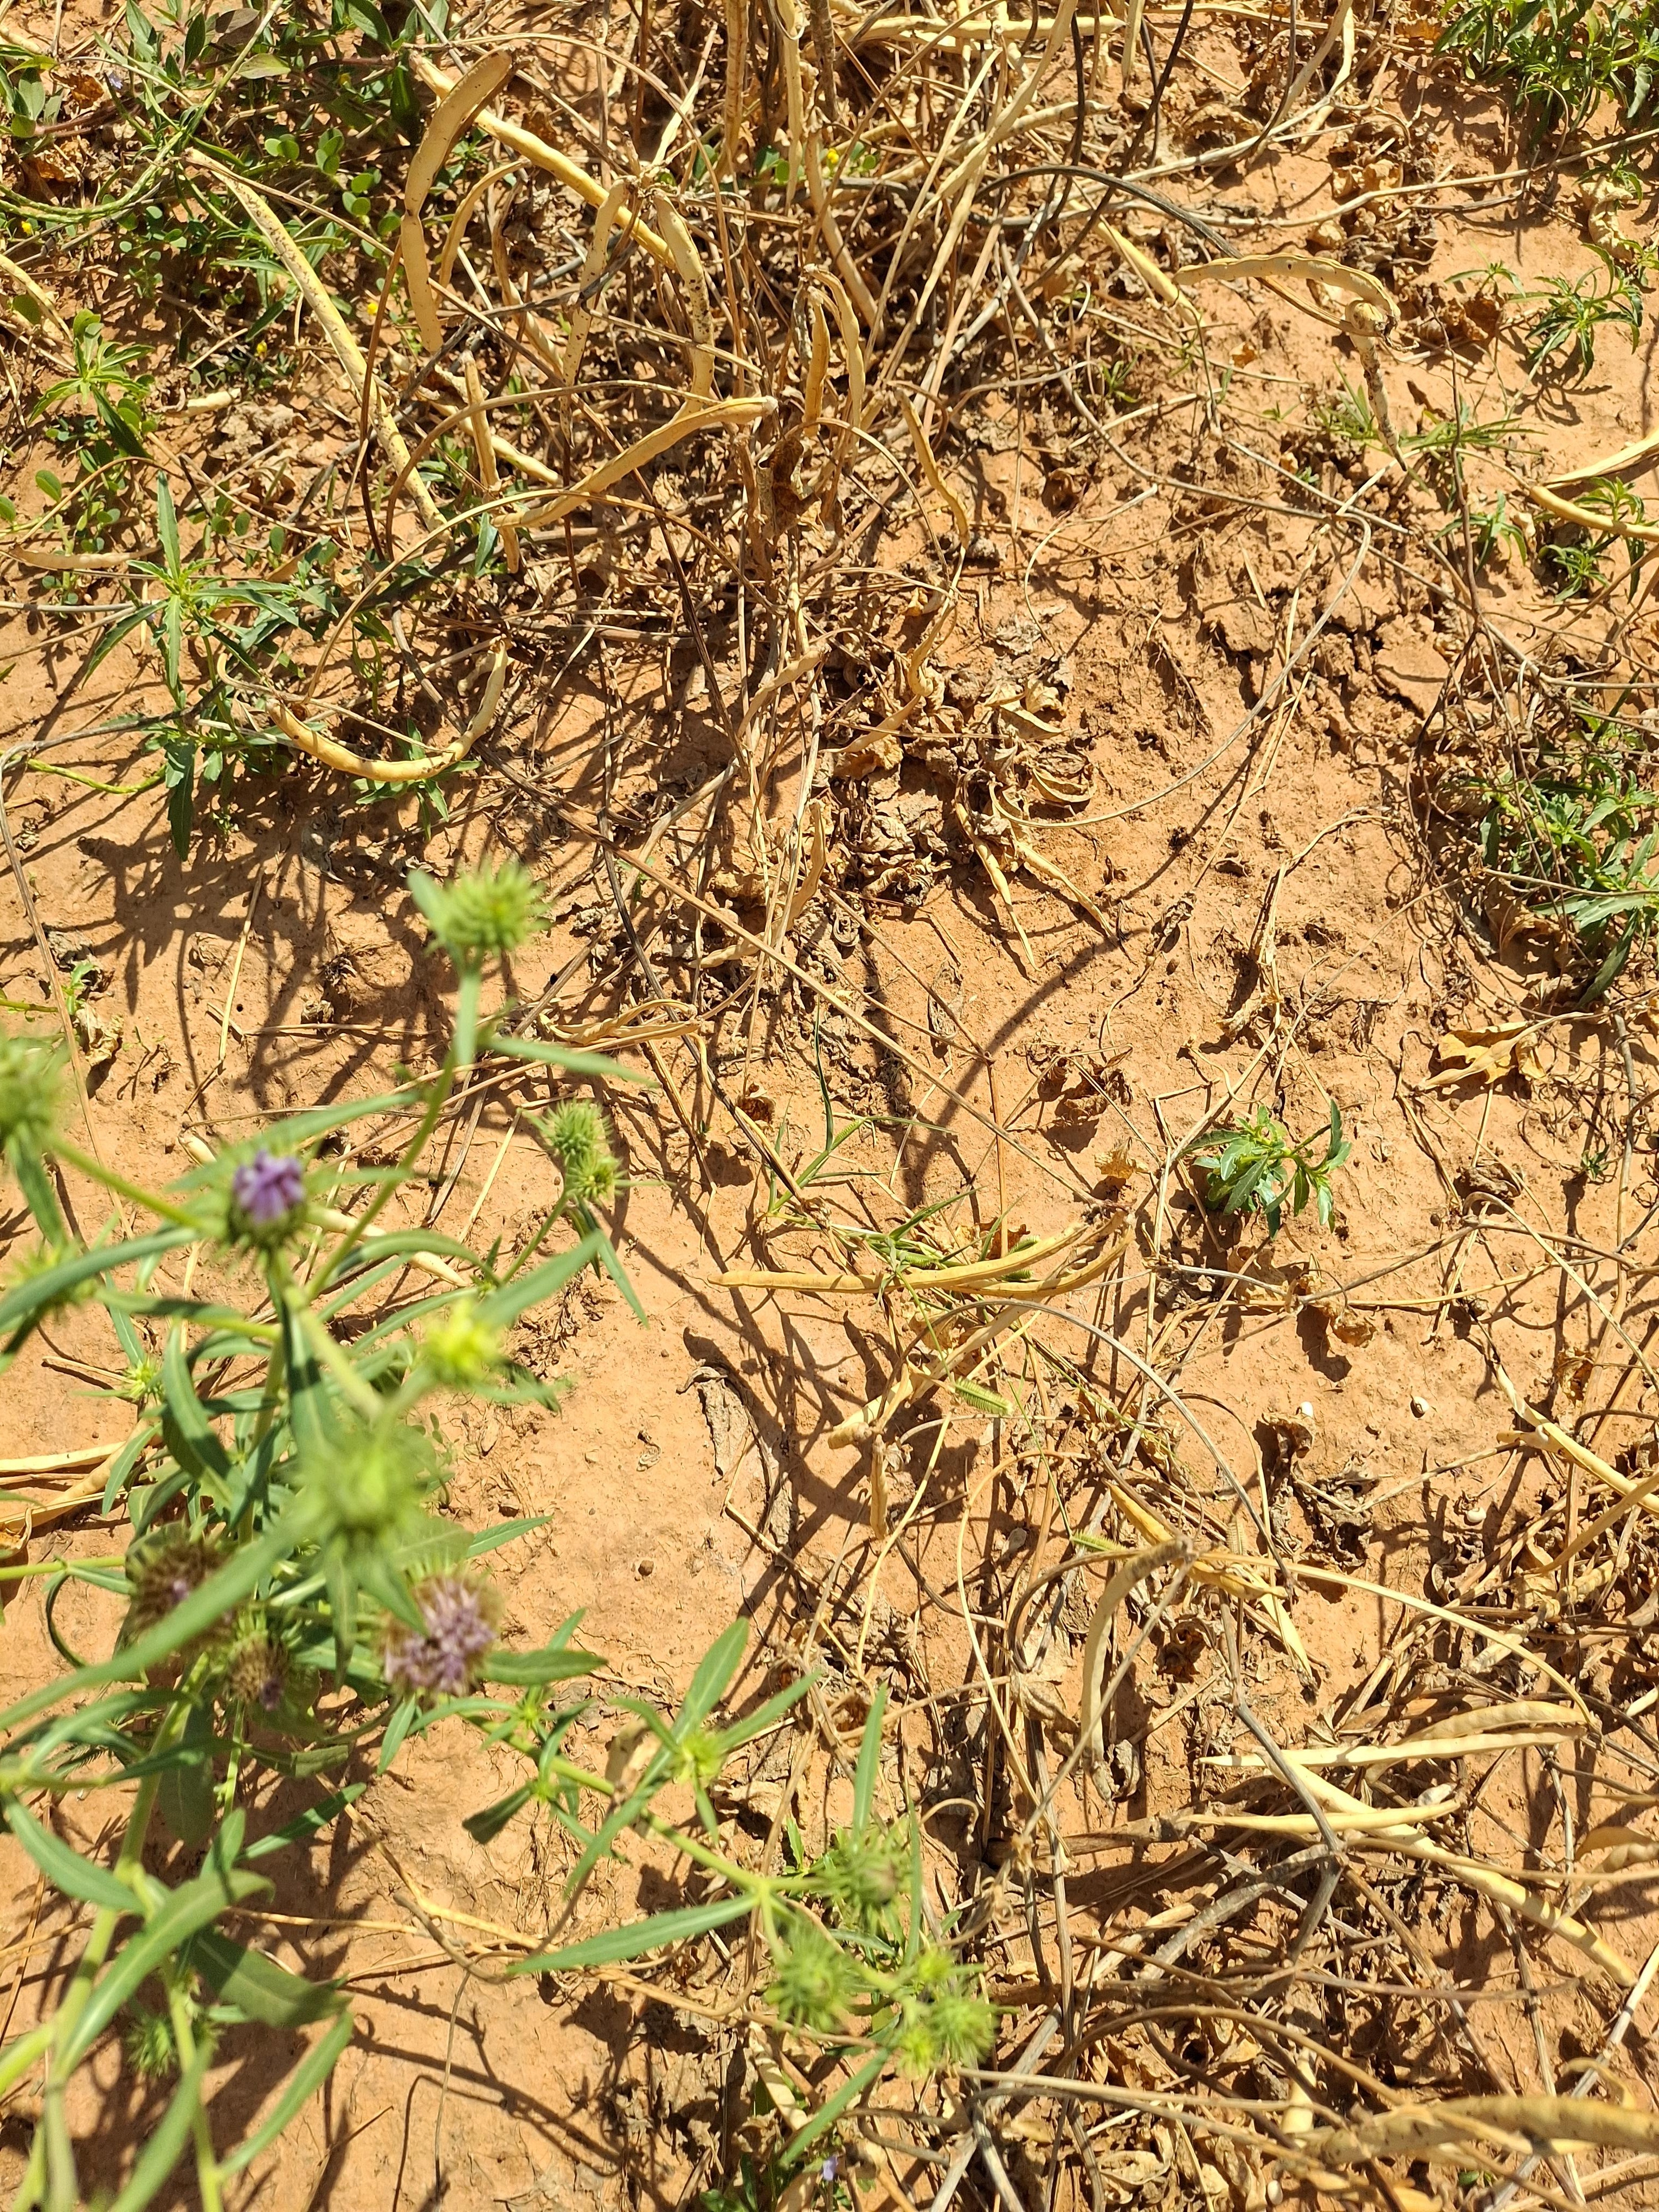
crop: cowpea
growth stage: maturity
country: Nigeria
